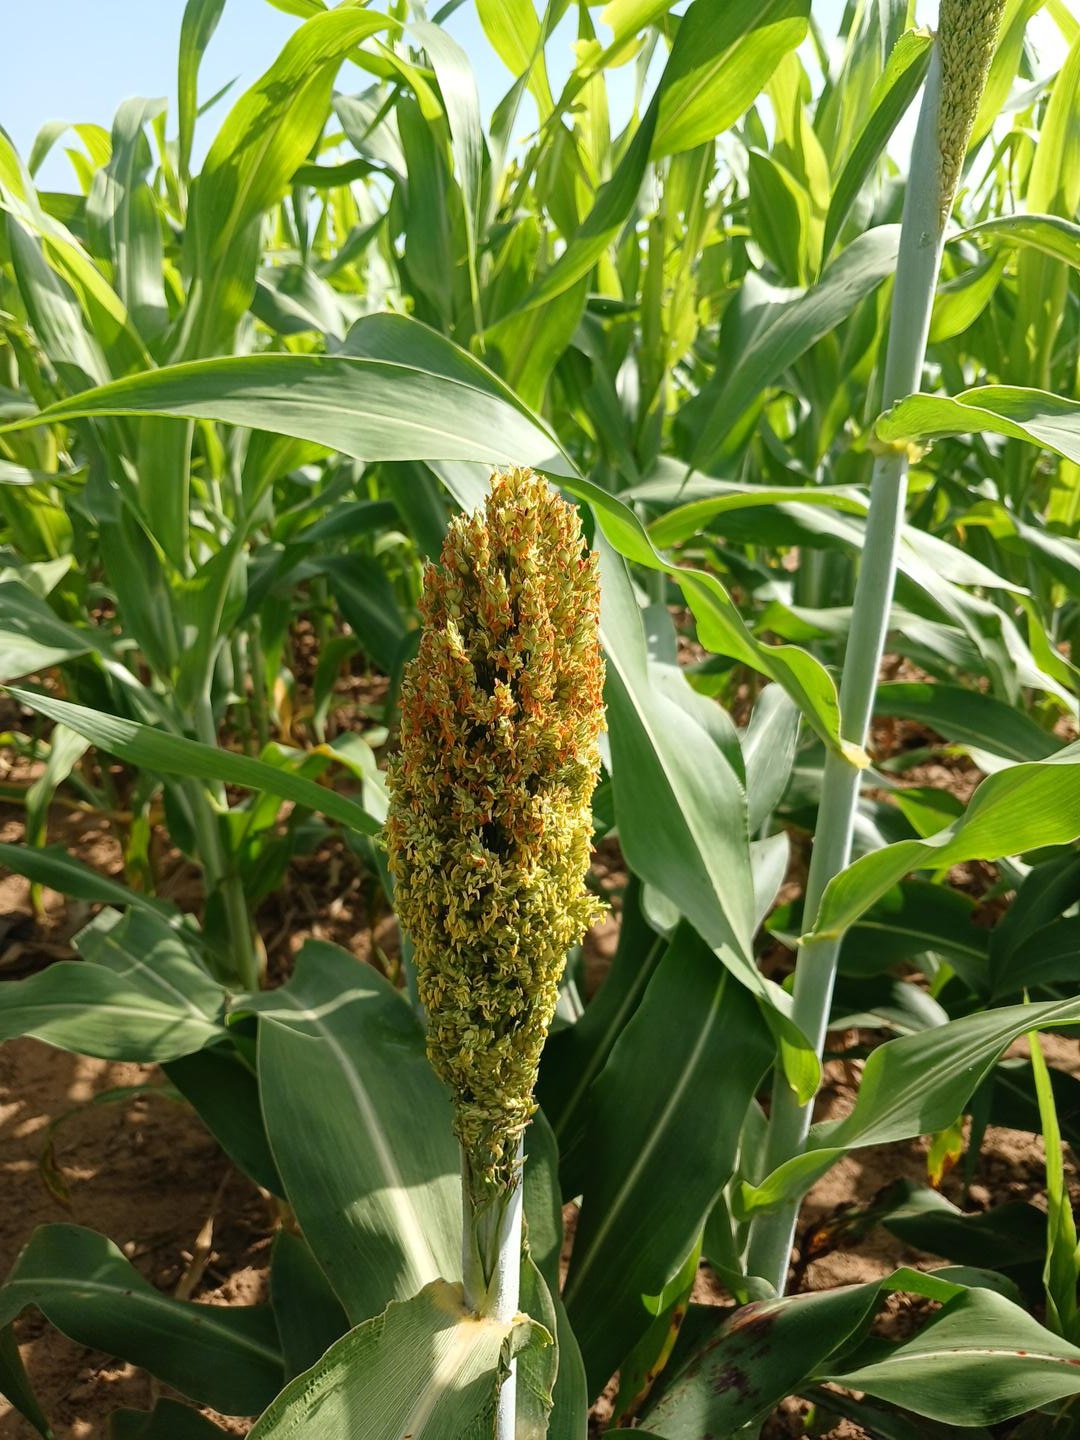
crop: sorghum
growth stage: flowering
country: Senegal
